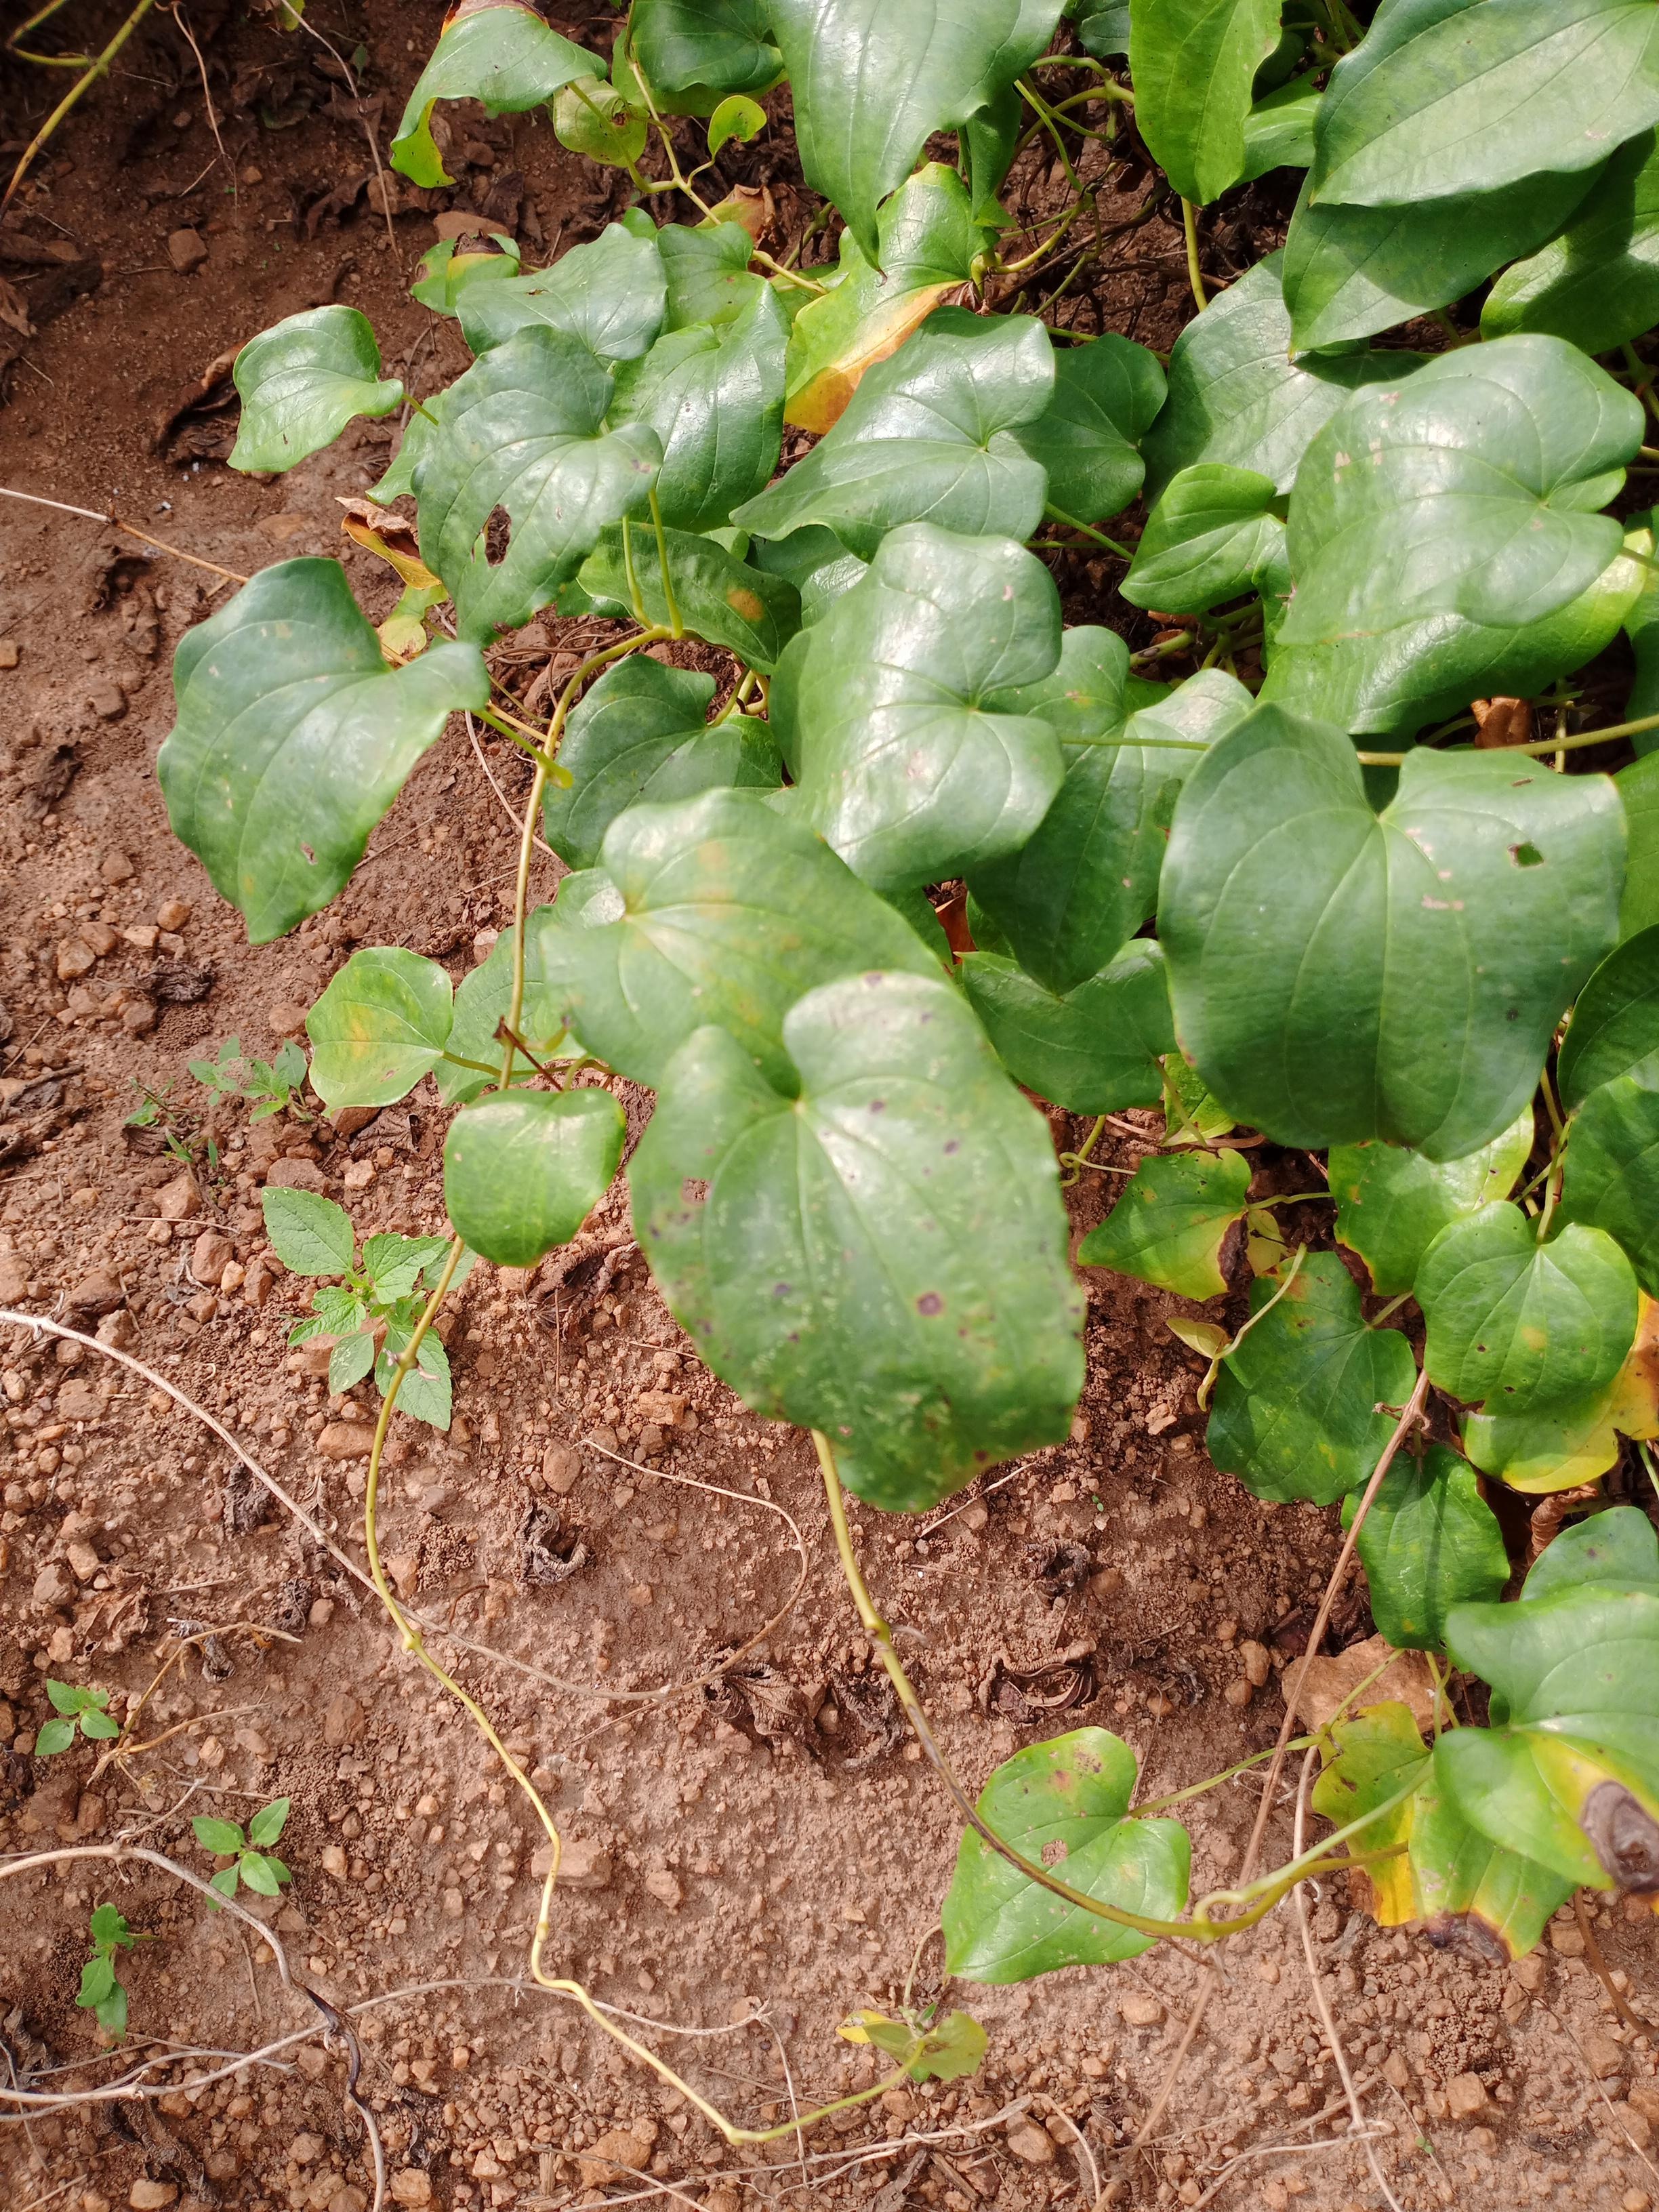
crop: yam
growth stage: vegetative
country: Nigeria
